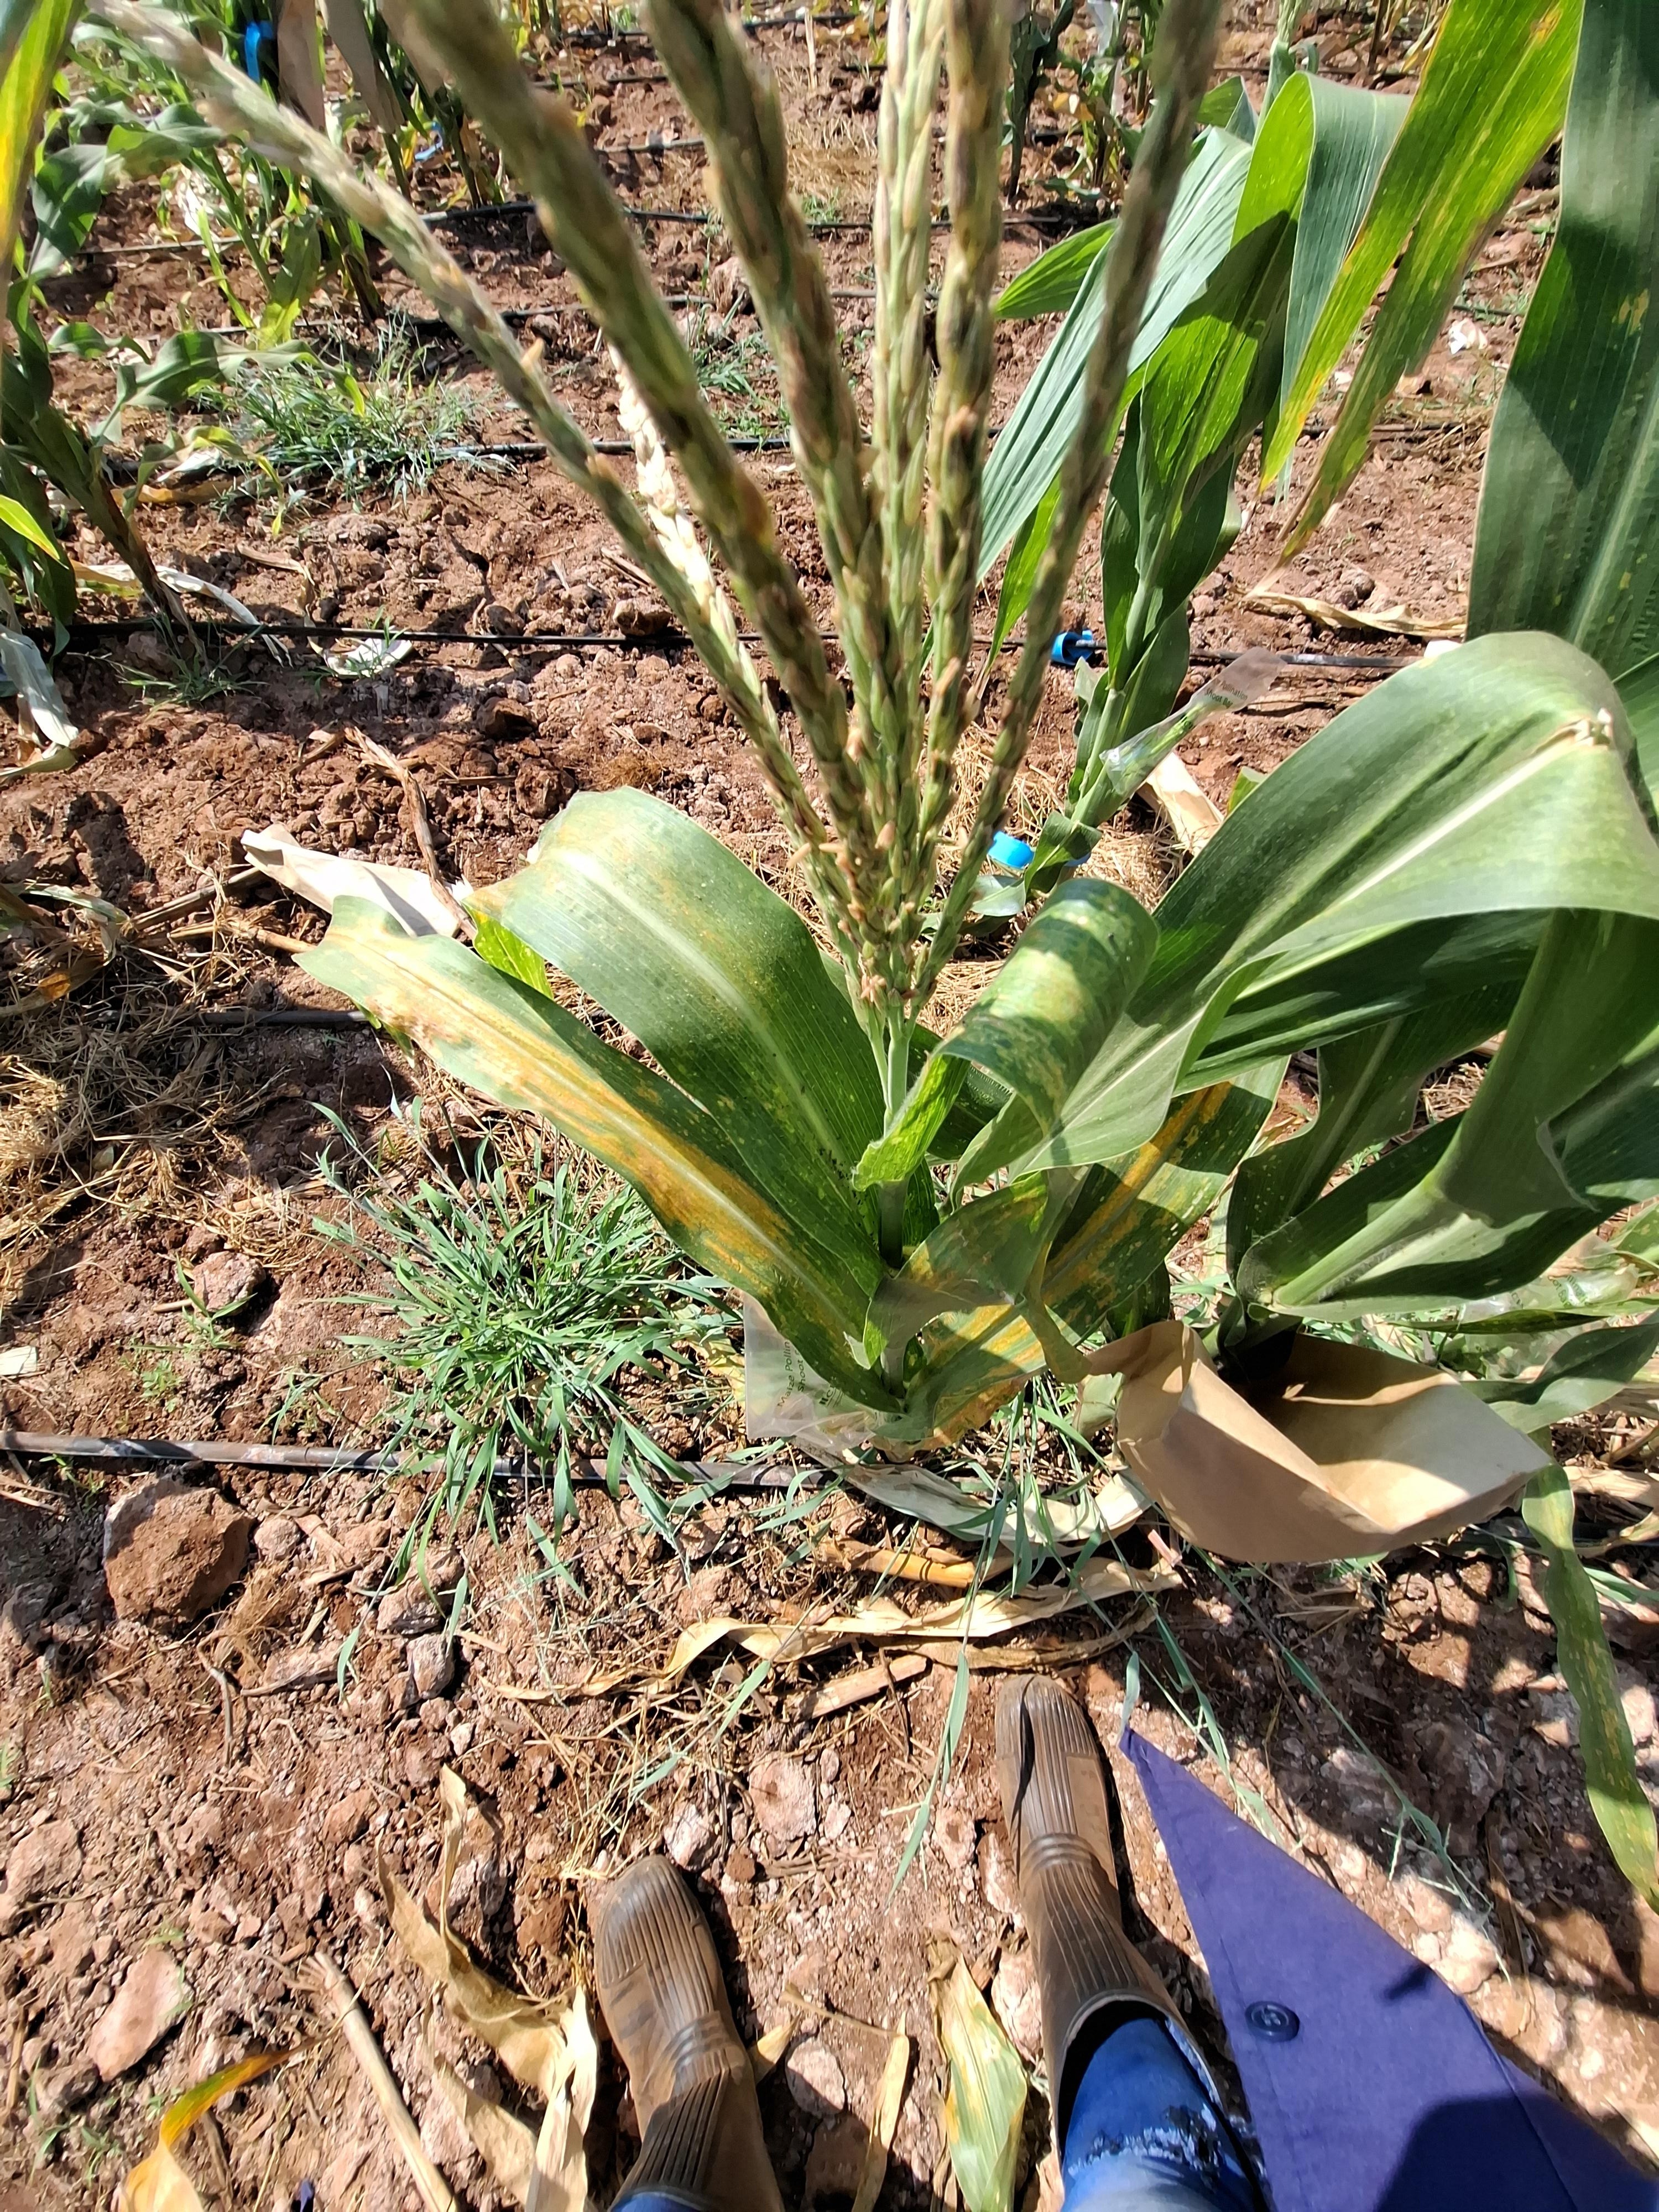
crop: maize
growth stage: flowering
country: Kenya
